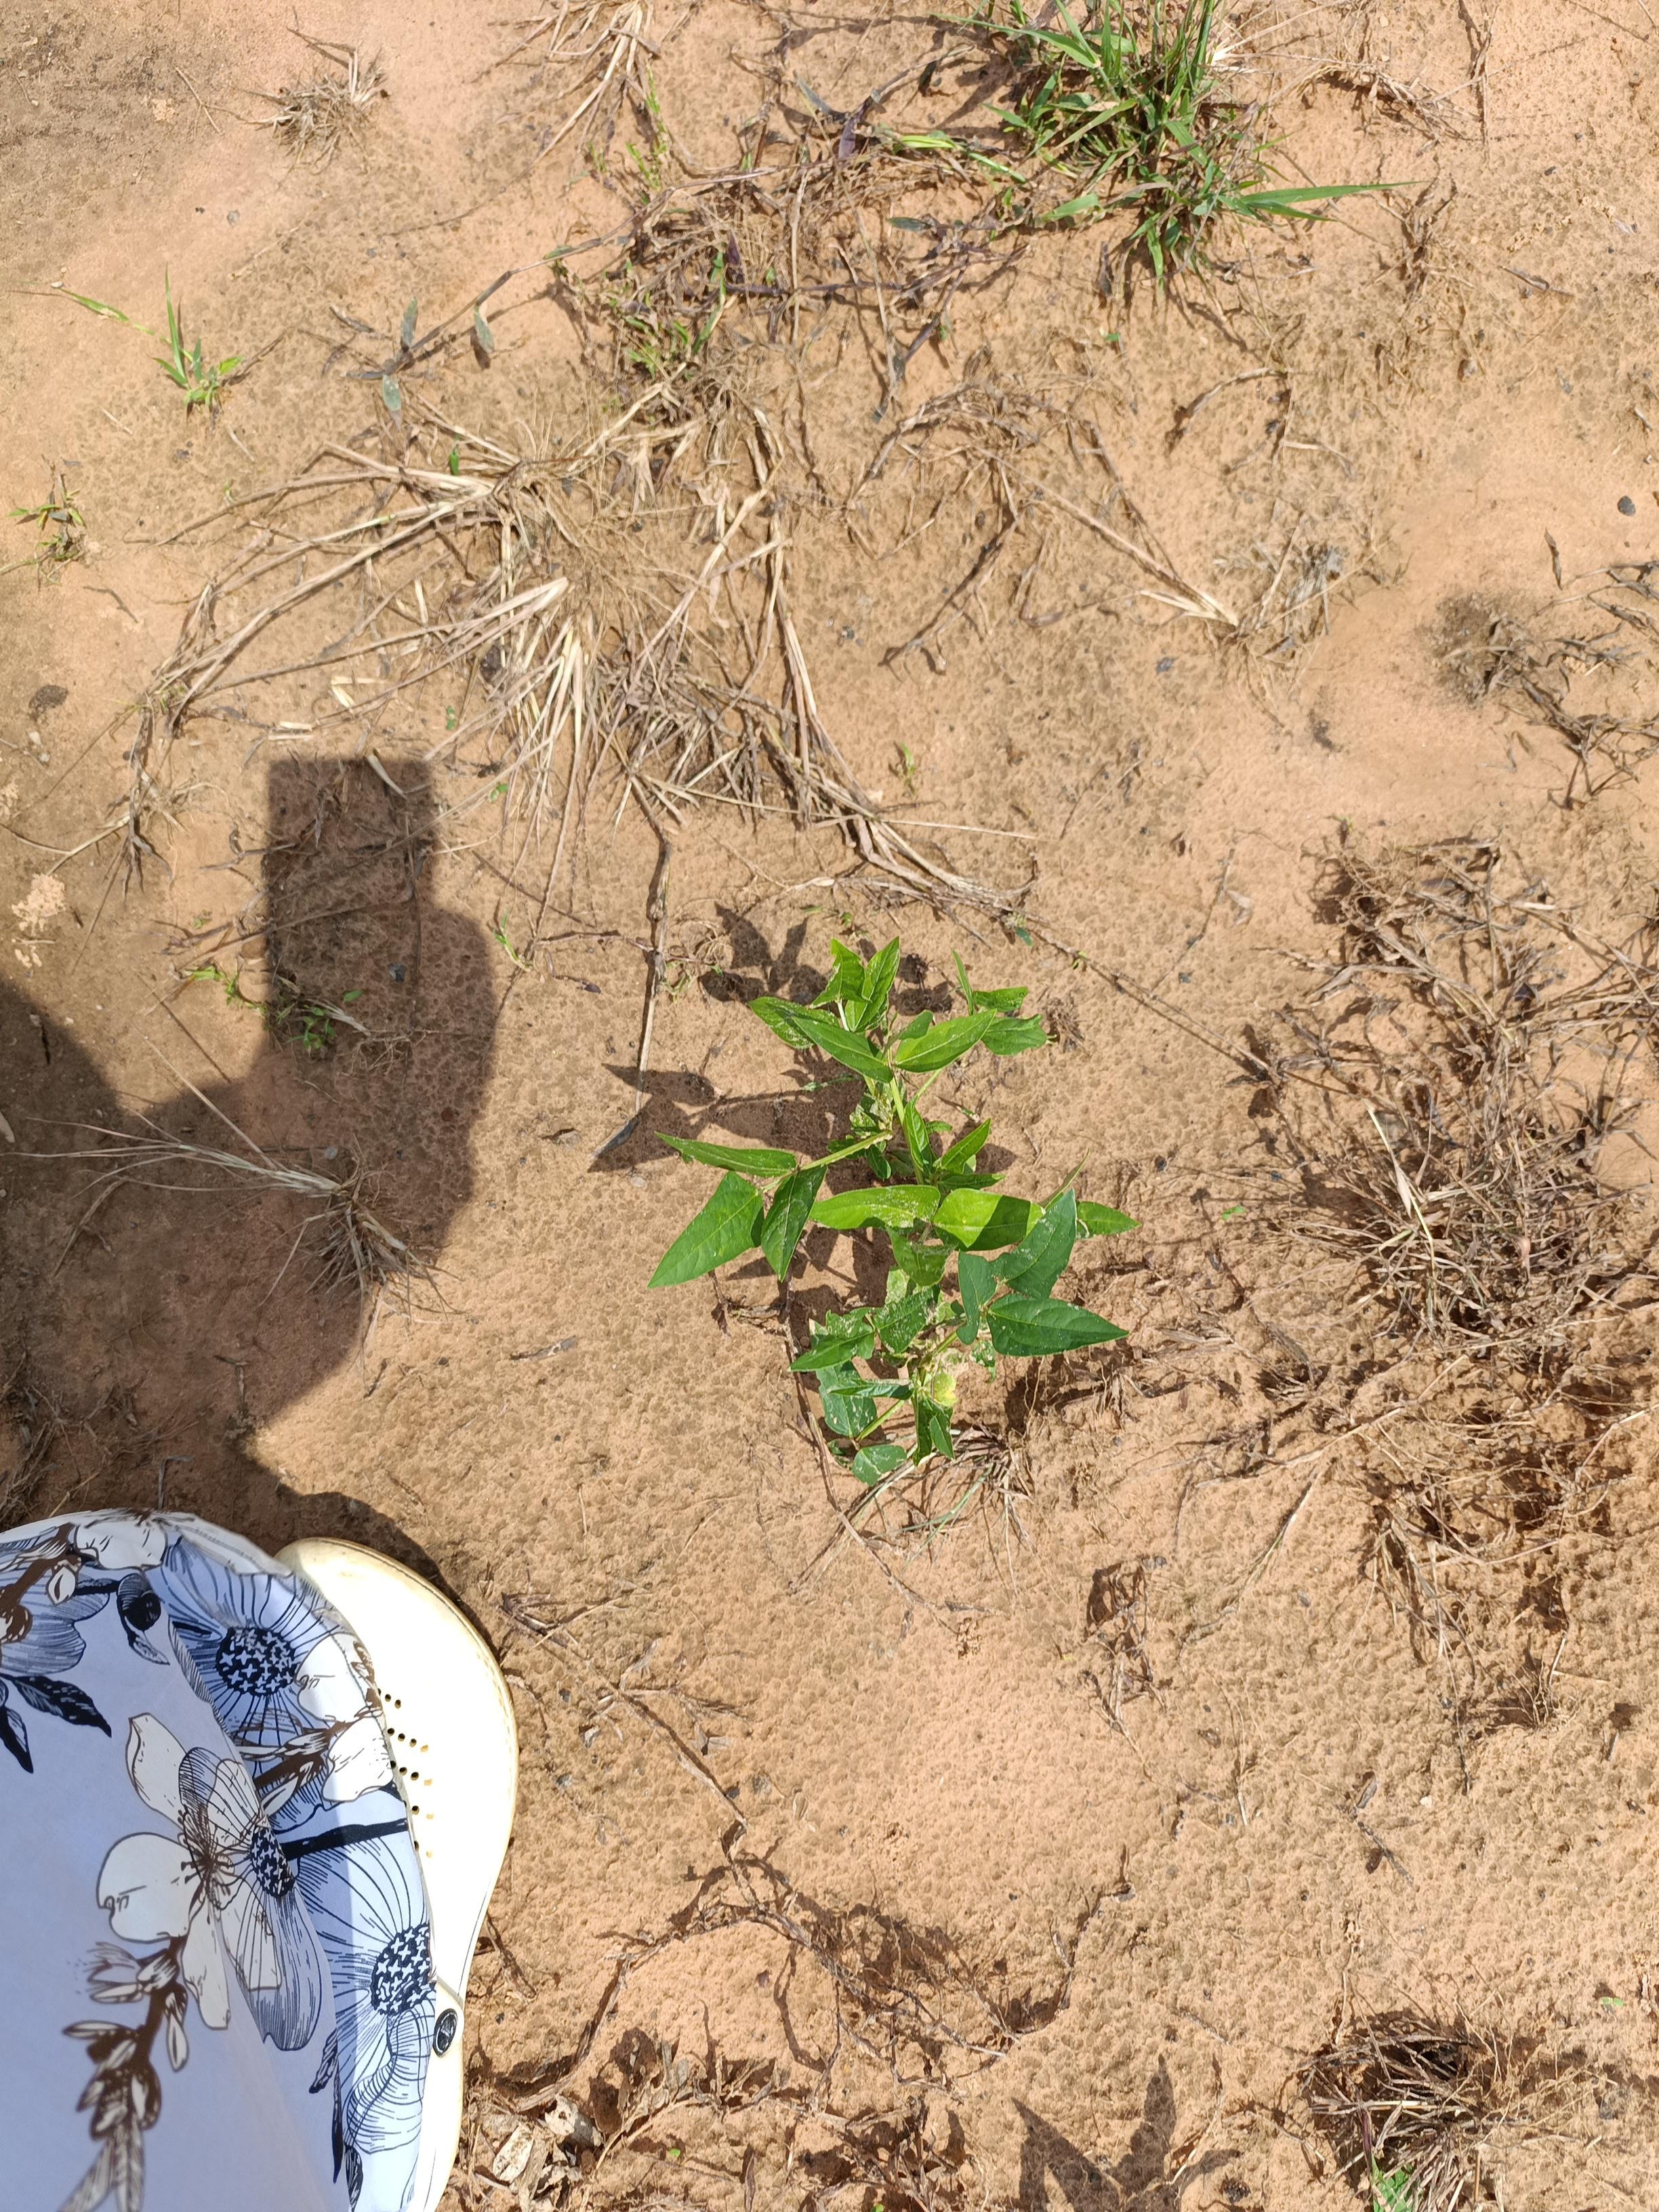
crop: cowpea
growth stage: emergence
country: Nigeria
